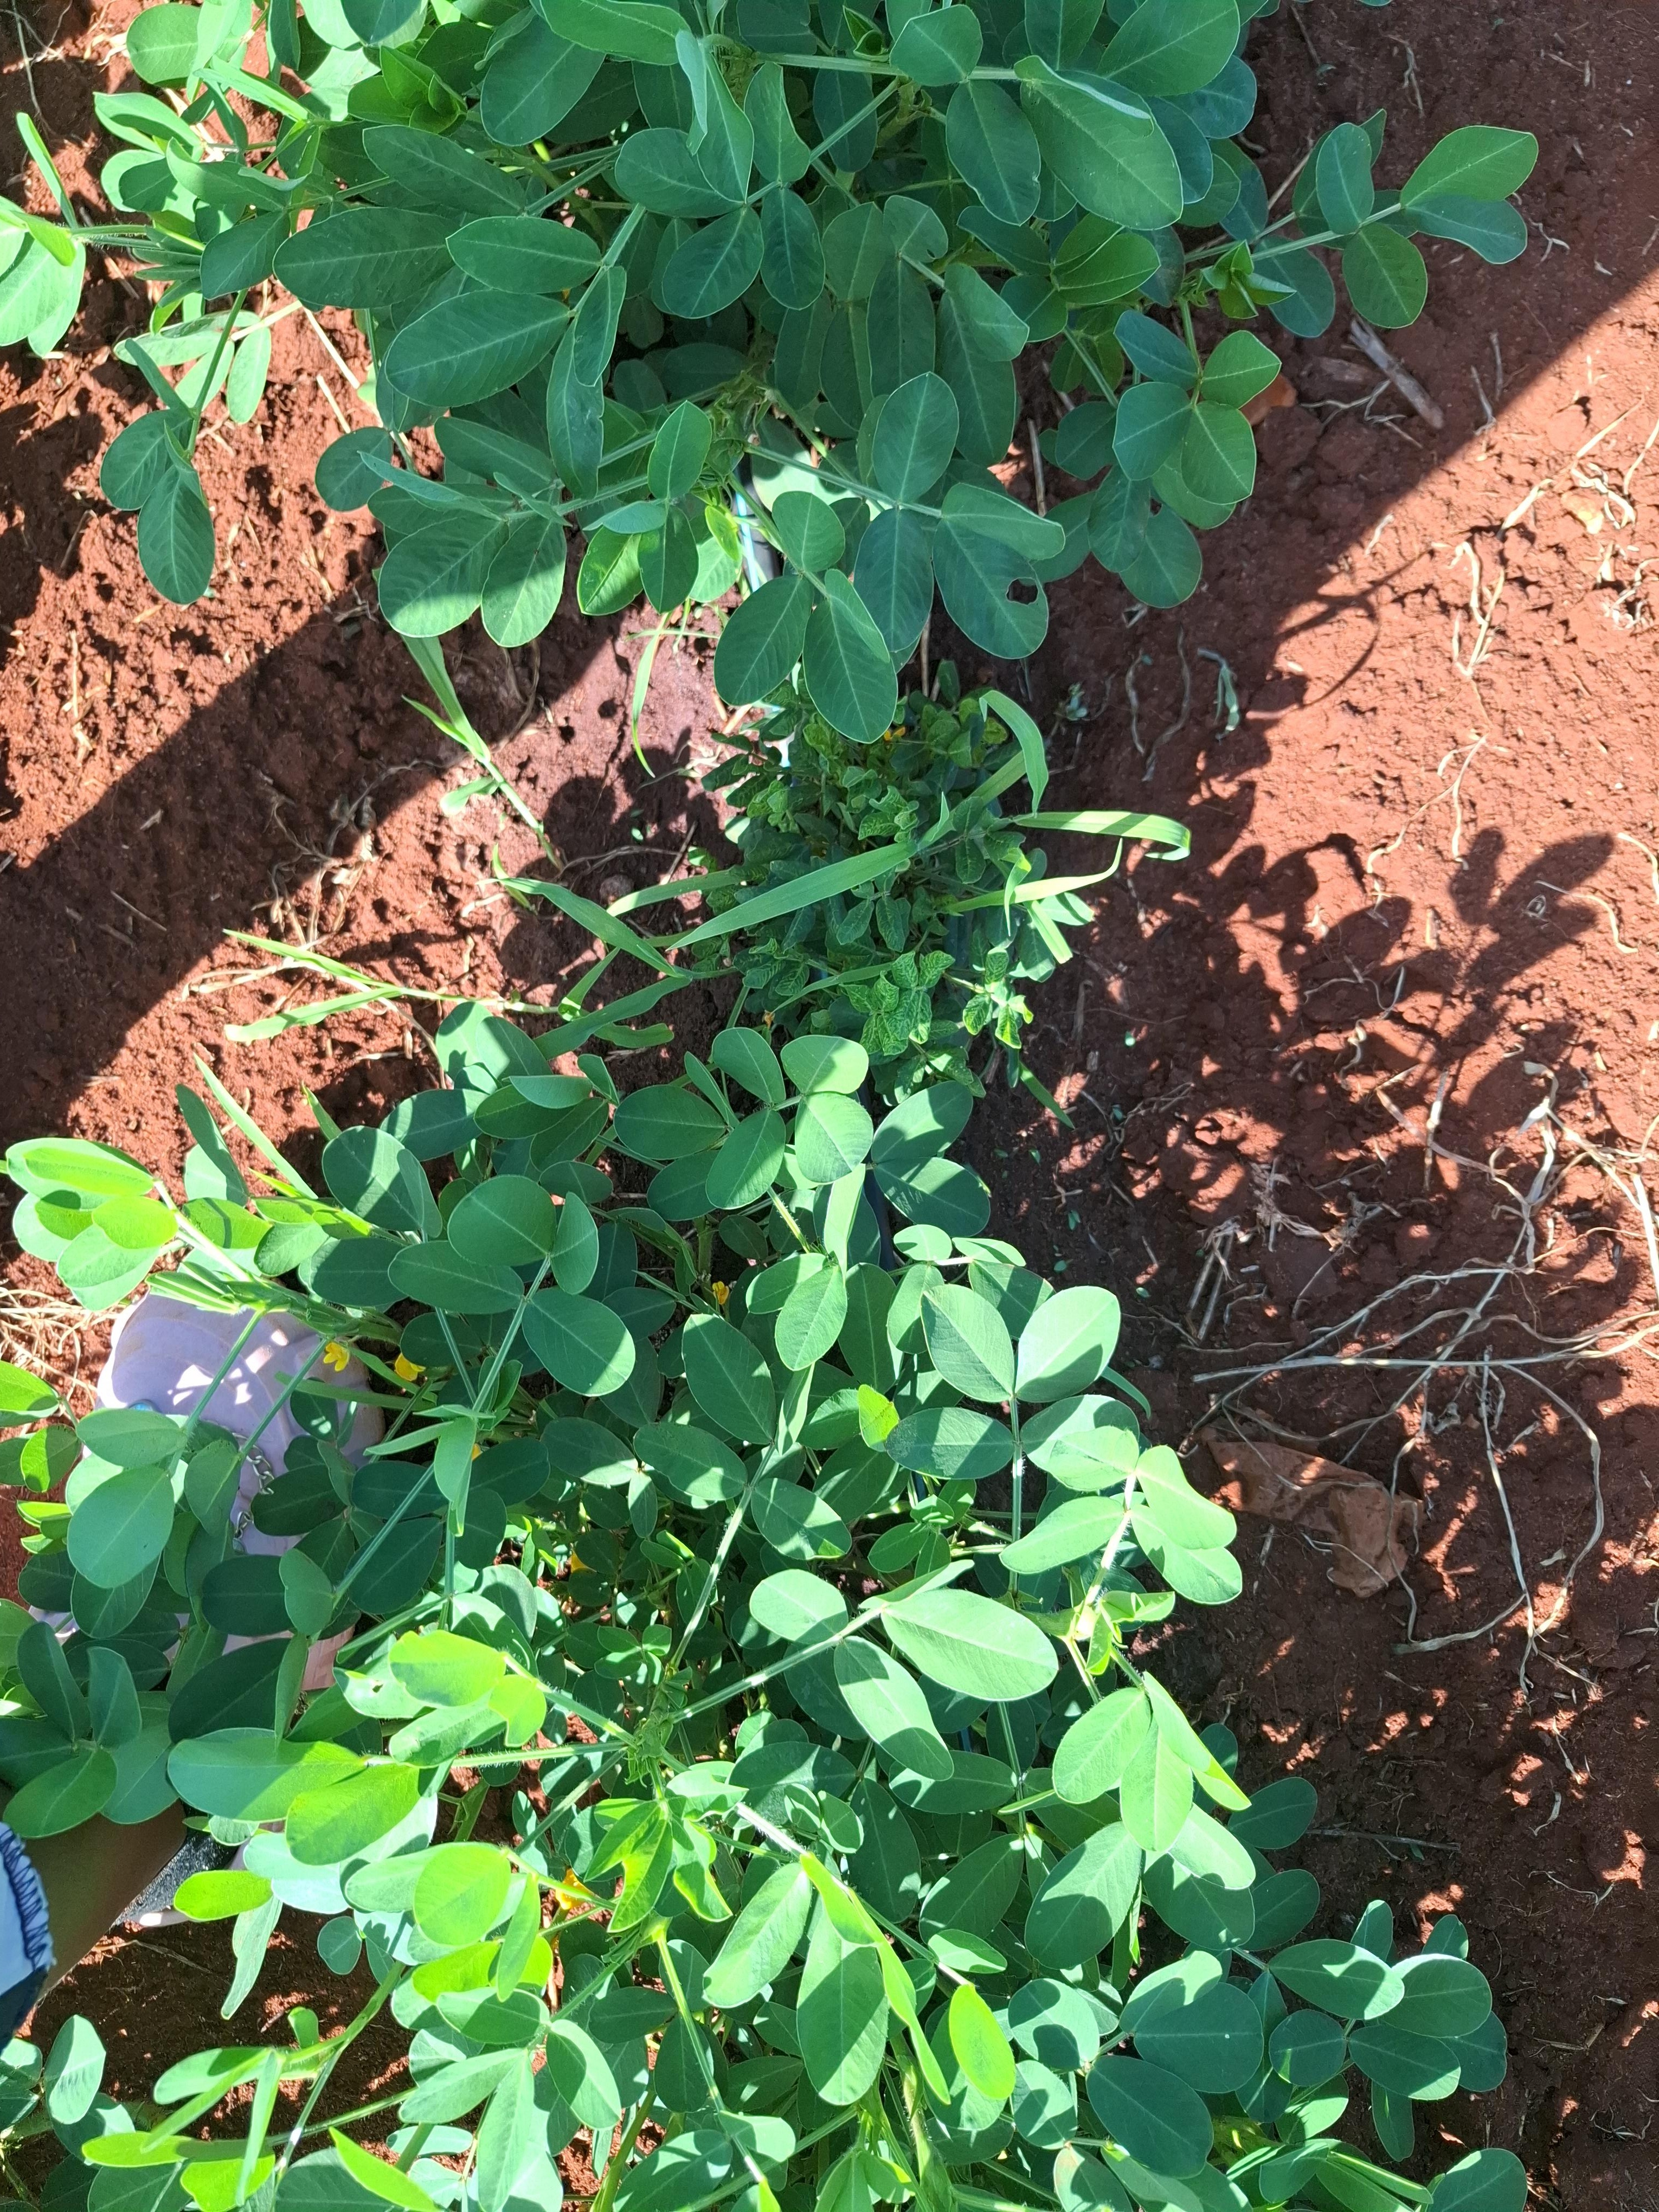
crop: groundnut
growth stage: flowering
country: Kenya
